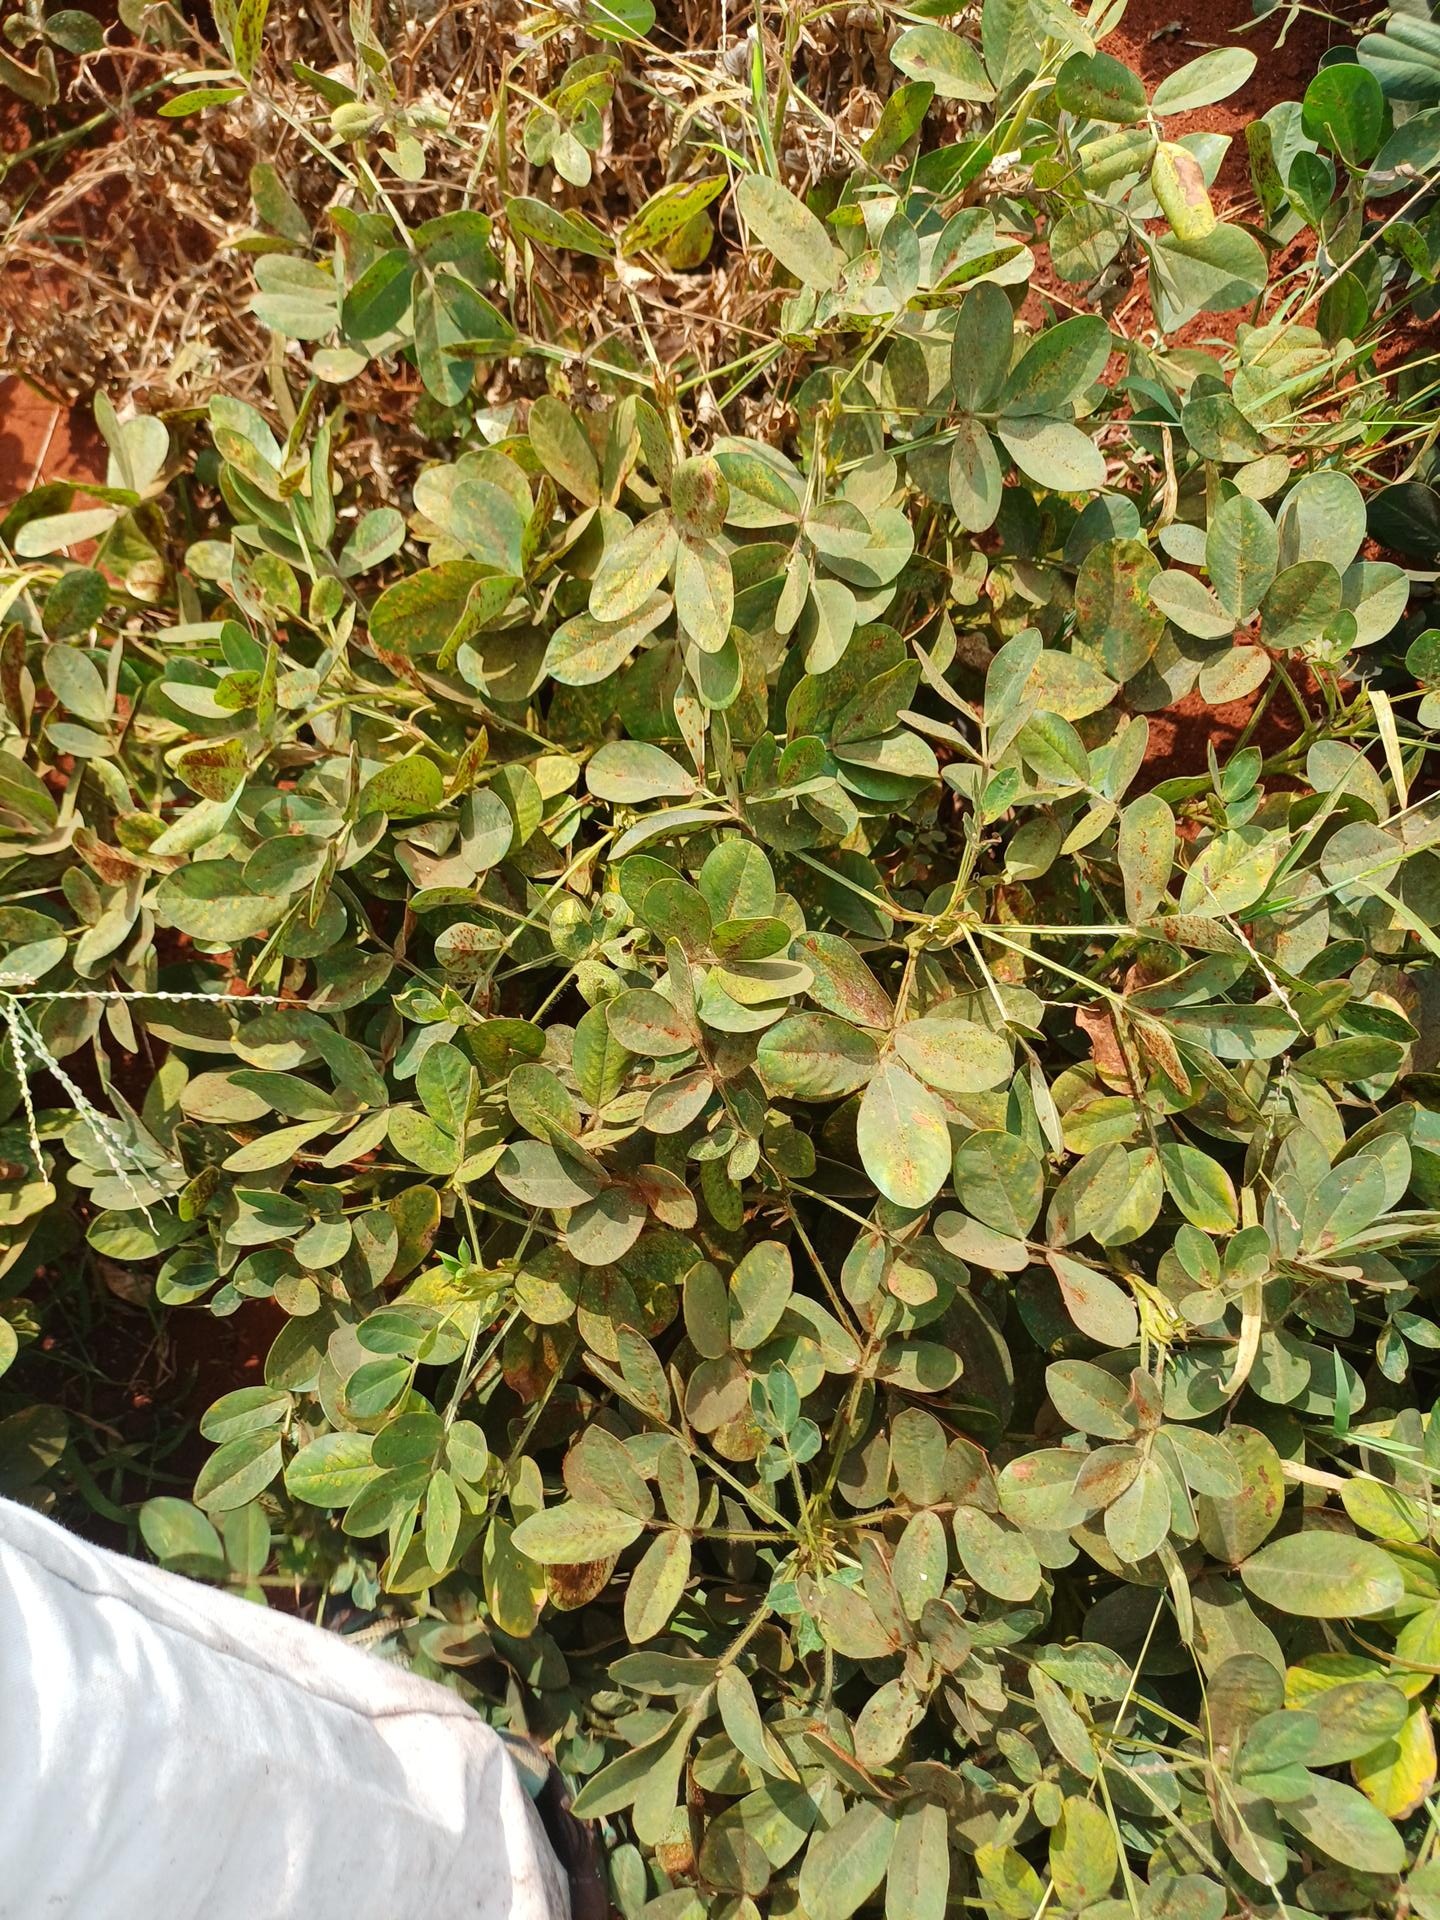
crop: groundnut
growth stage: maturity
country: Kenya
